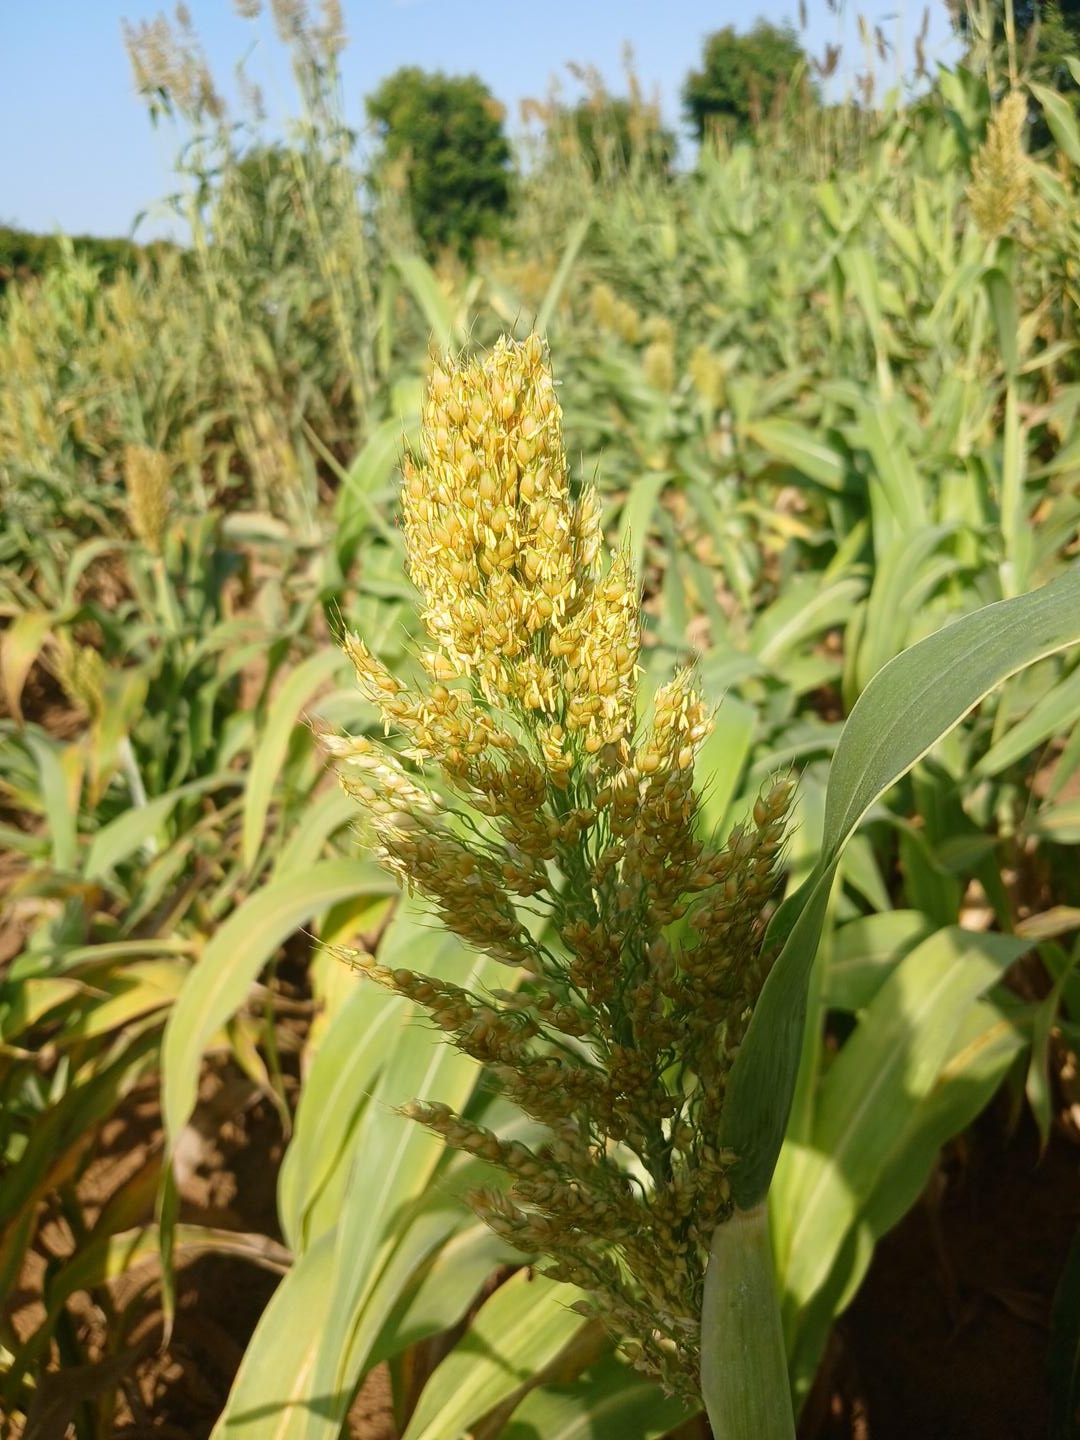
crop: sorghum
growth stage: flowering
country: Senegal
